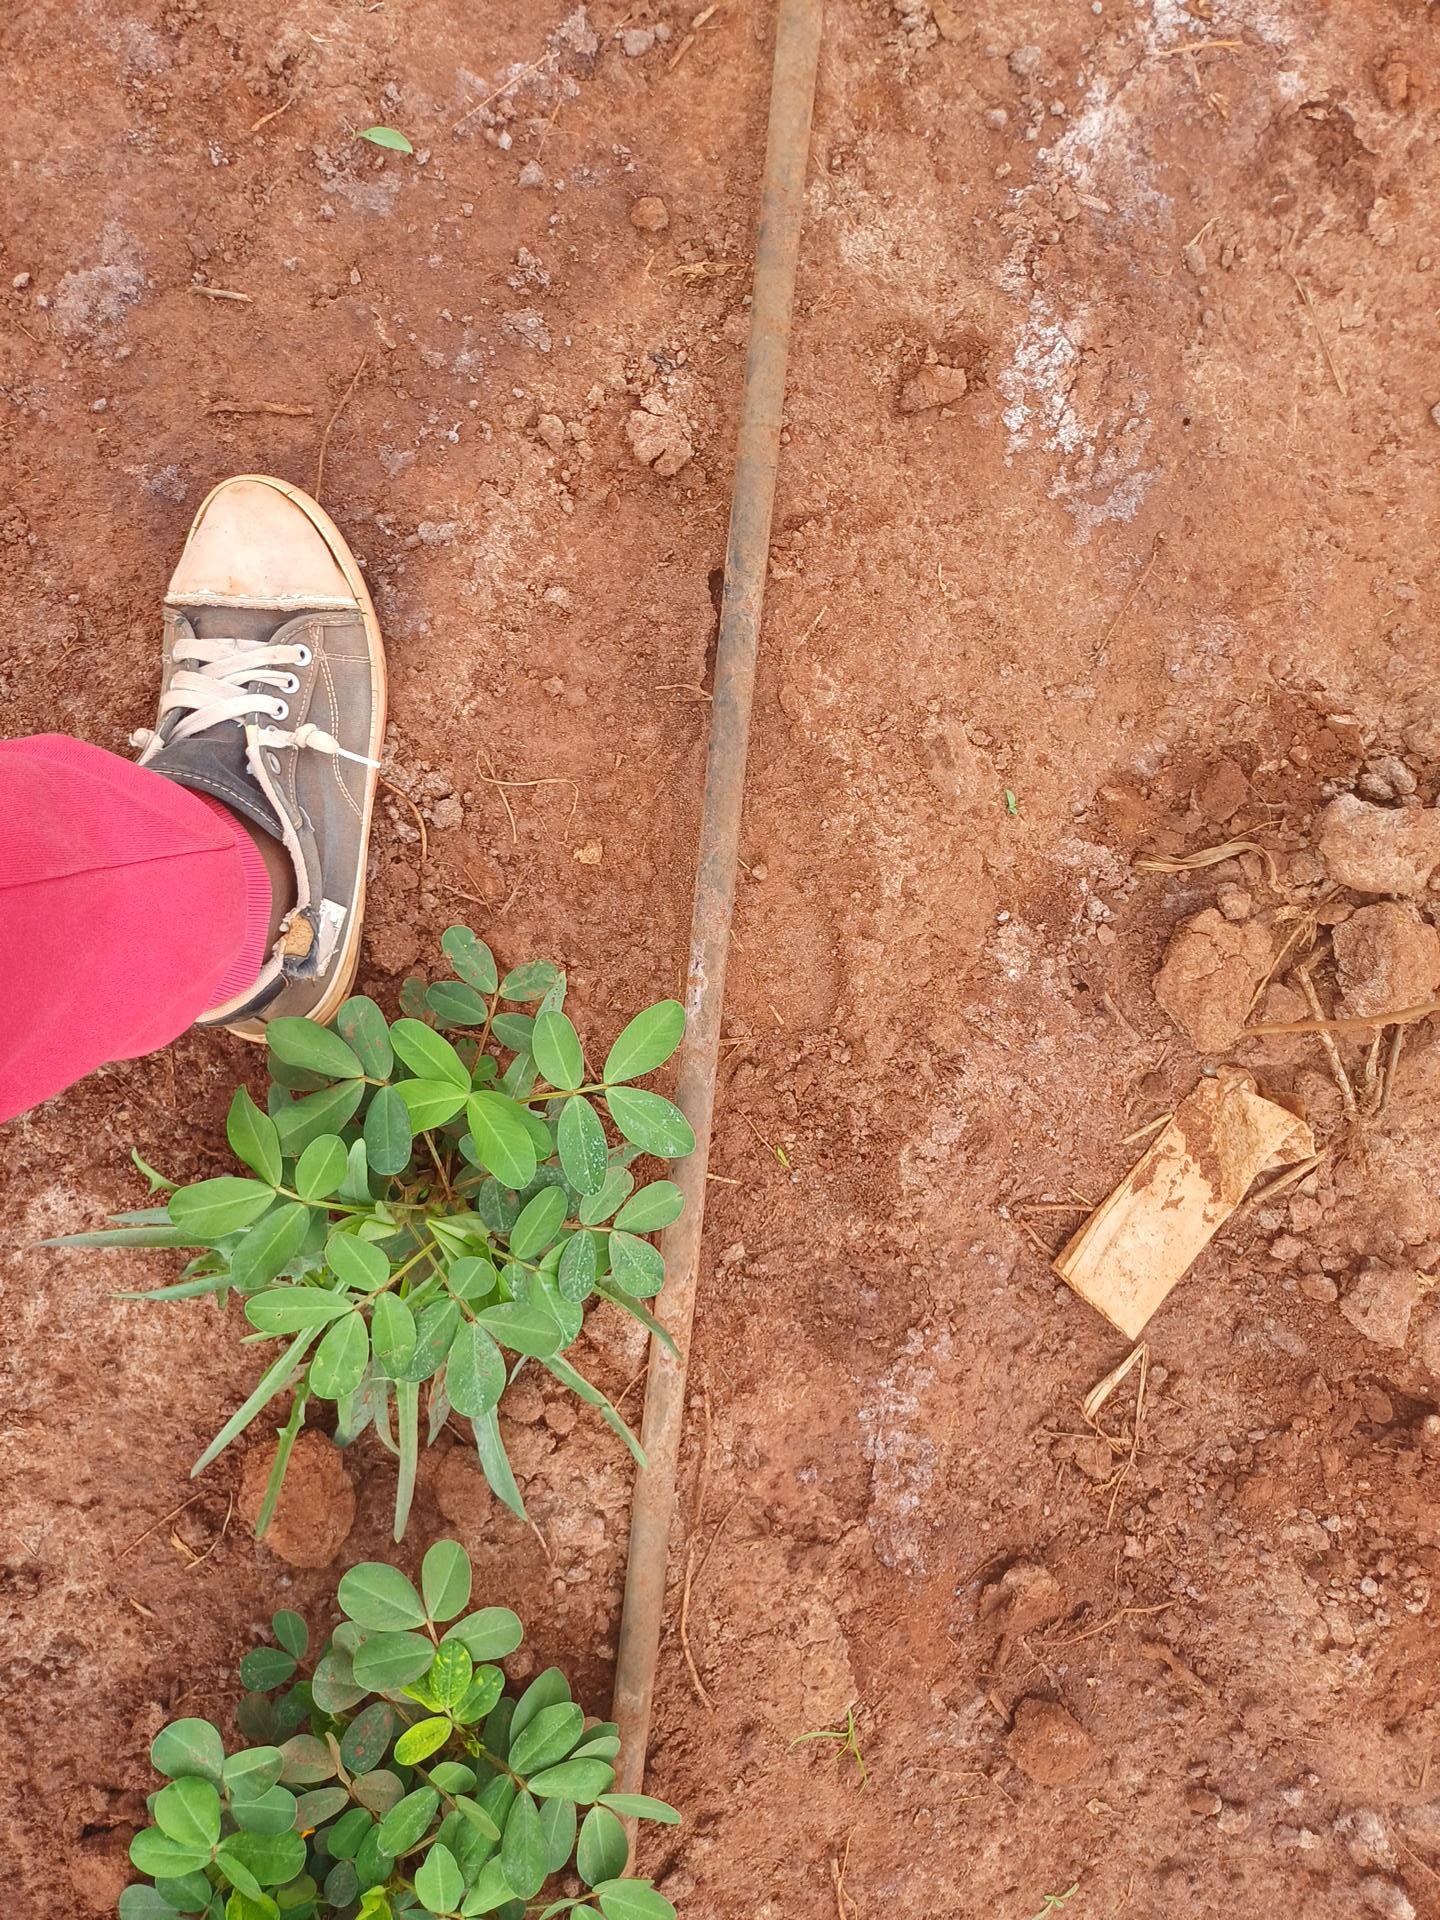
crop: groundnut
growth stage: flowering
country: Kenya
